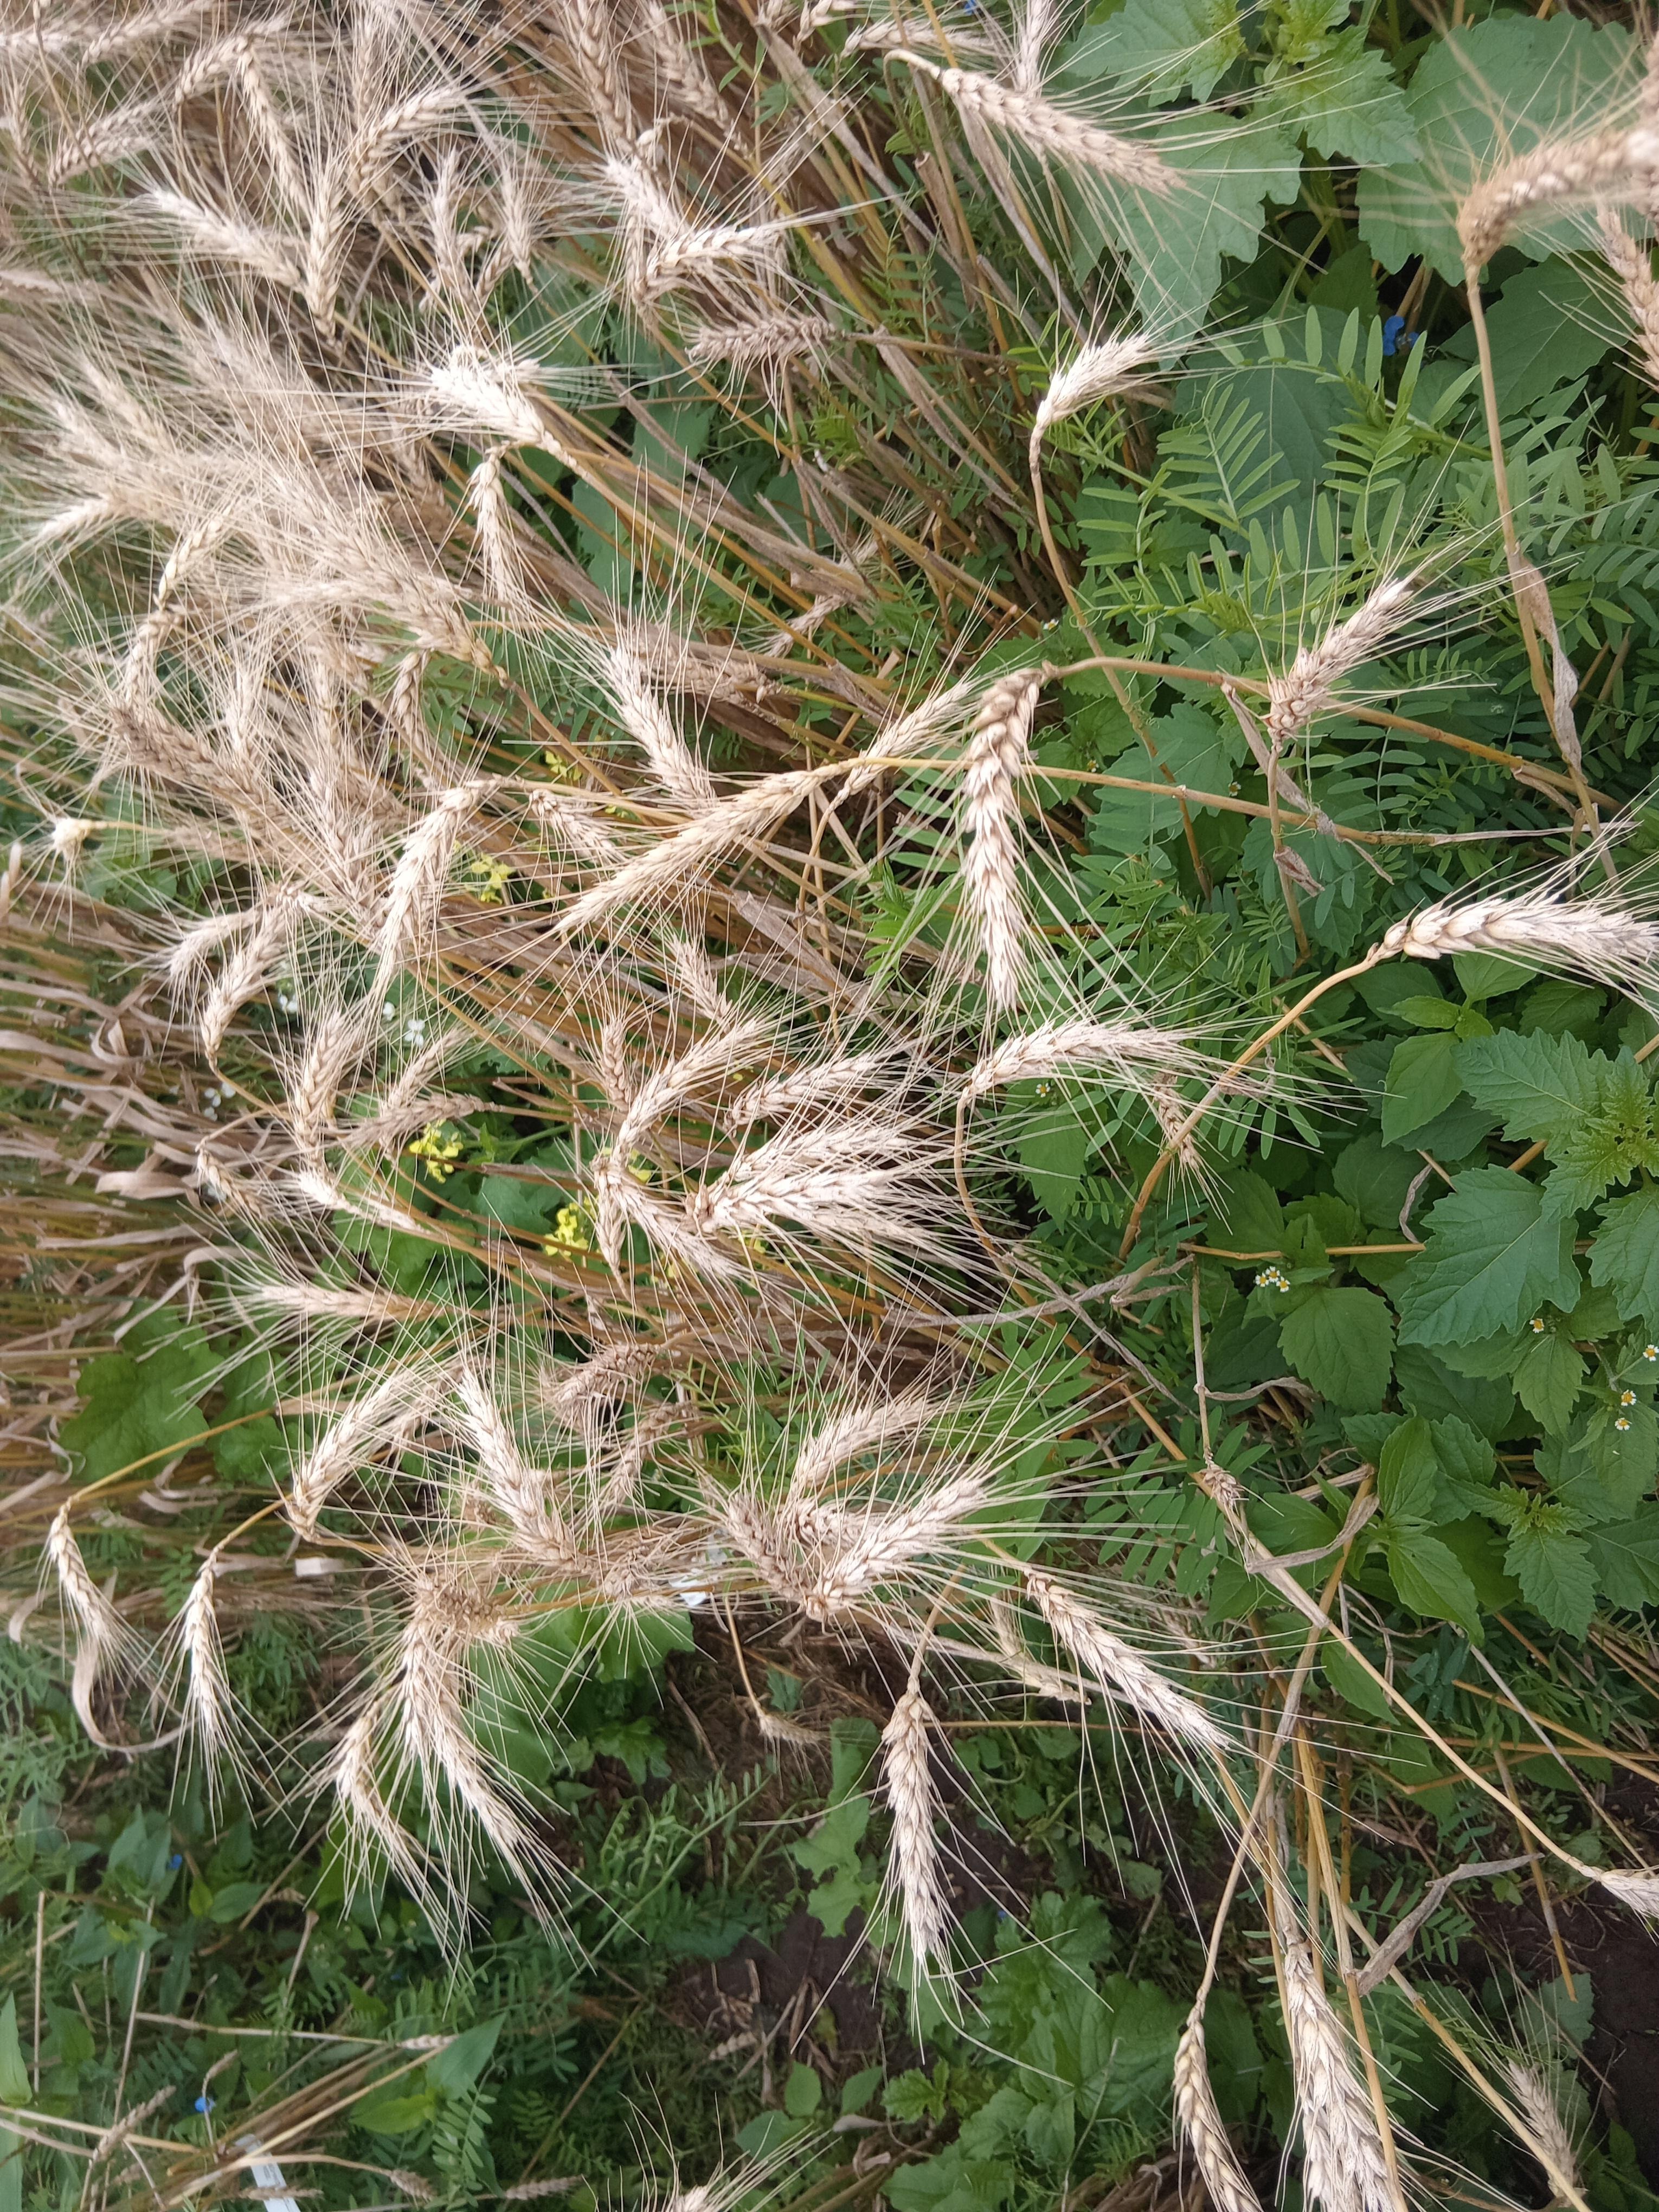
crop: wheat
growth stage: maturity
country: Kenya
